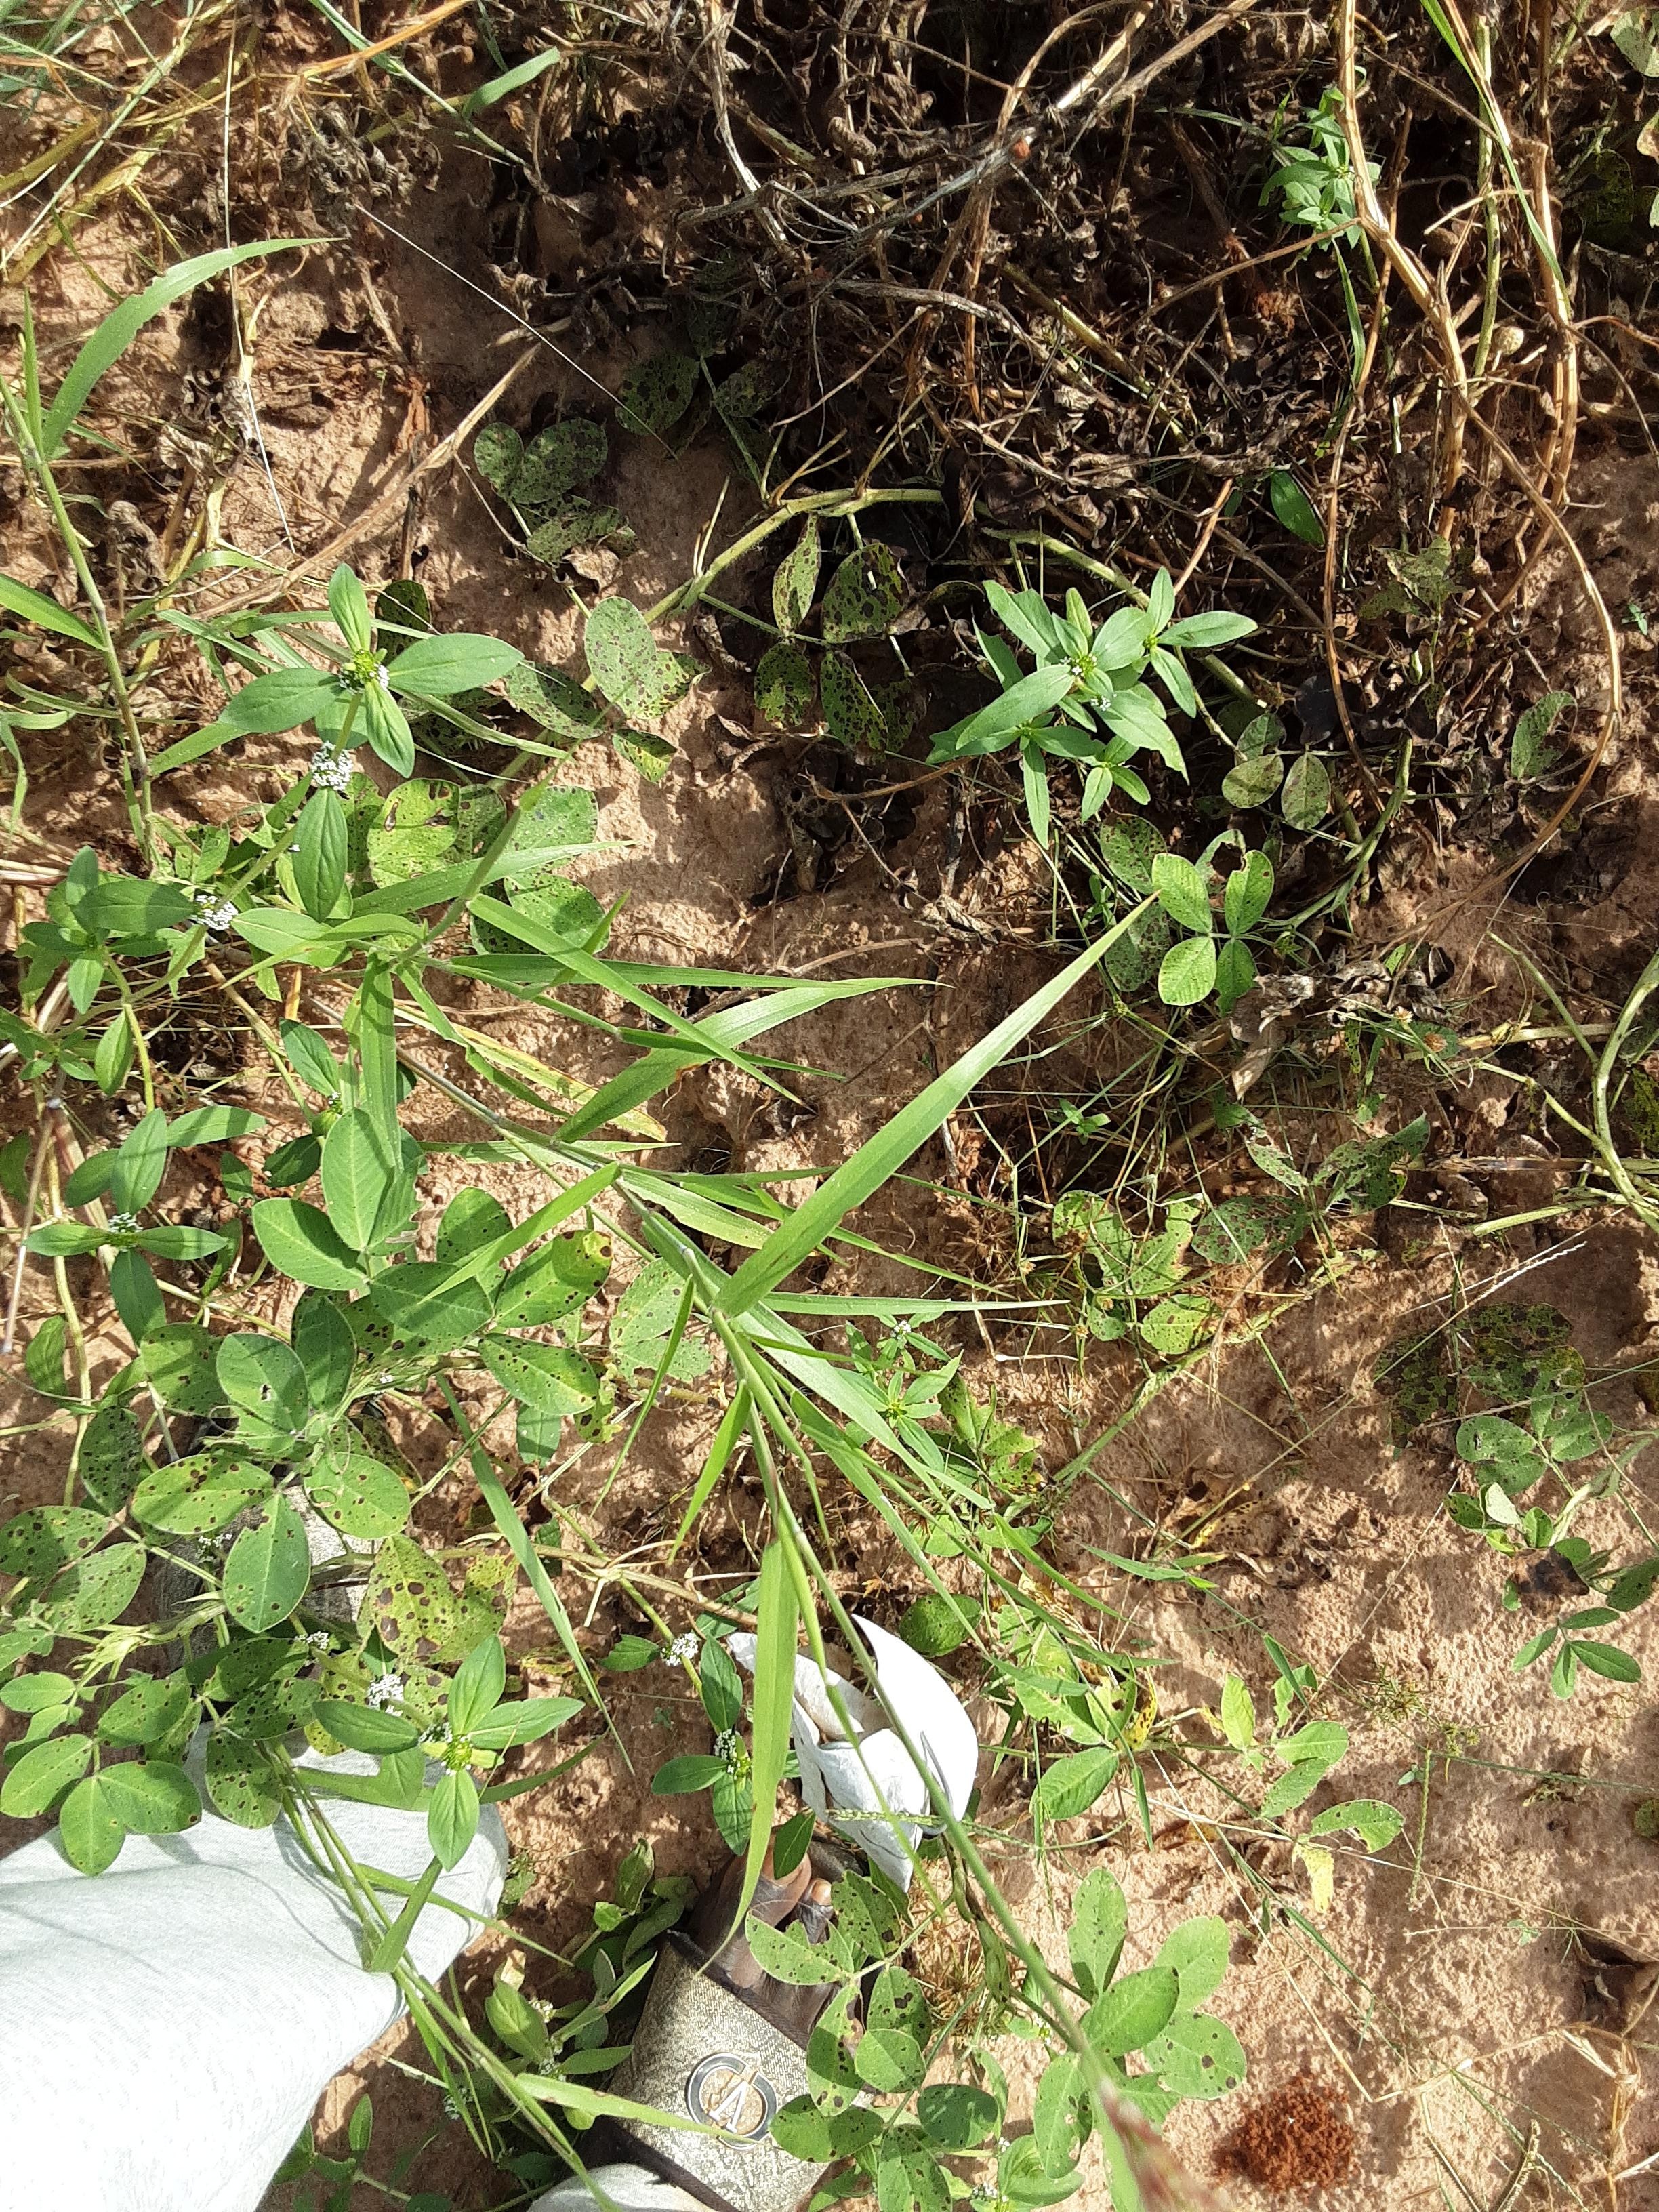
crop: groundnut
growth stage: flowering
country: Senegal
